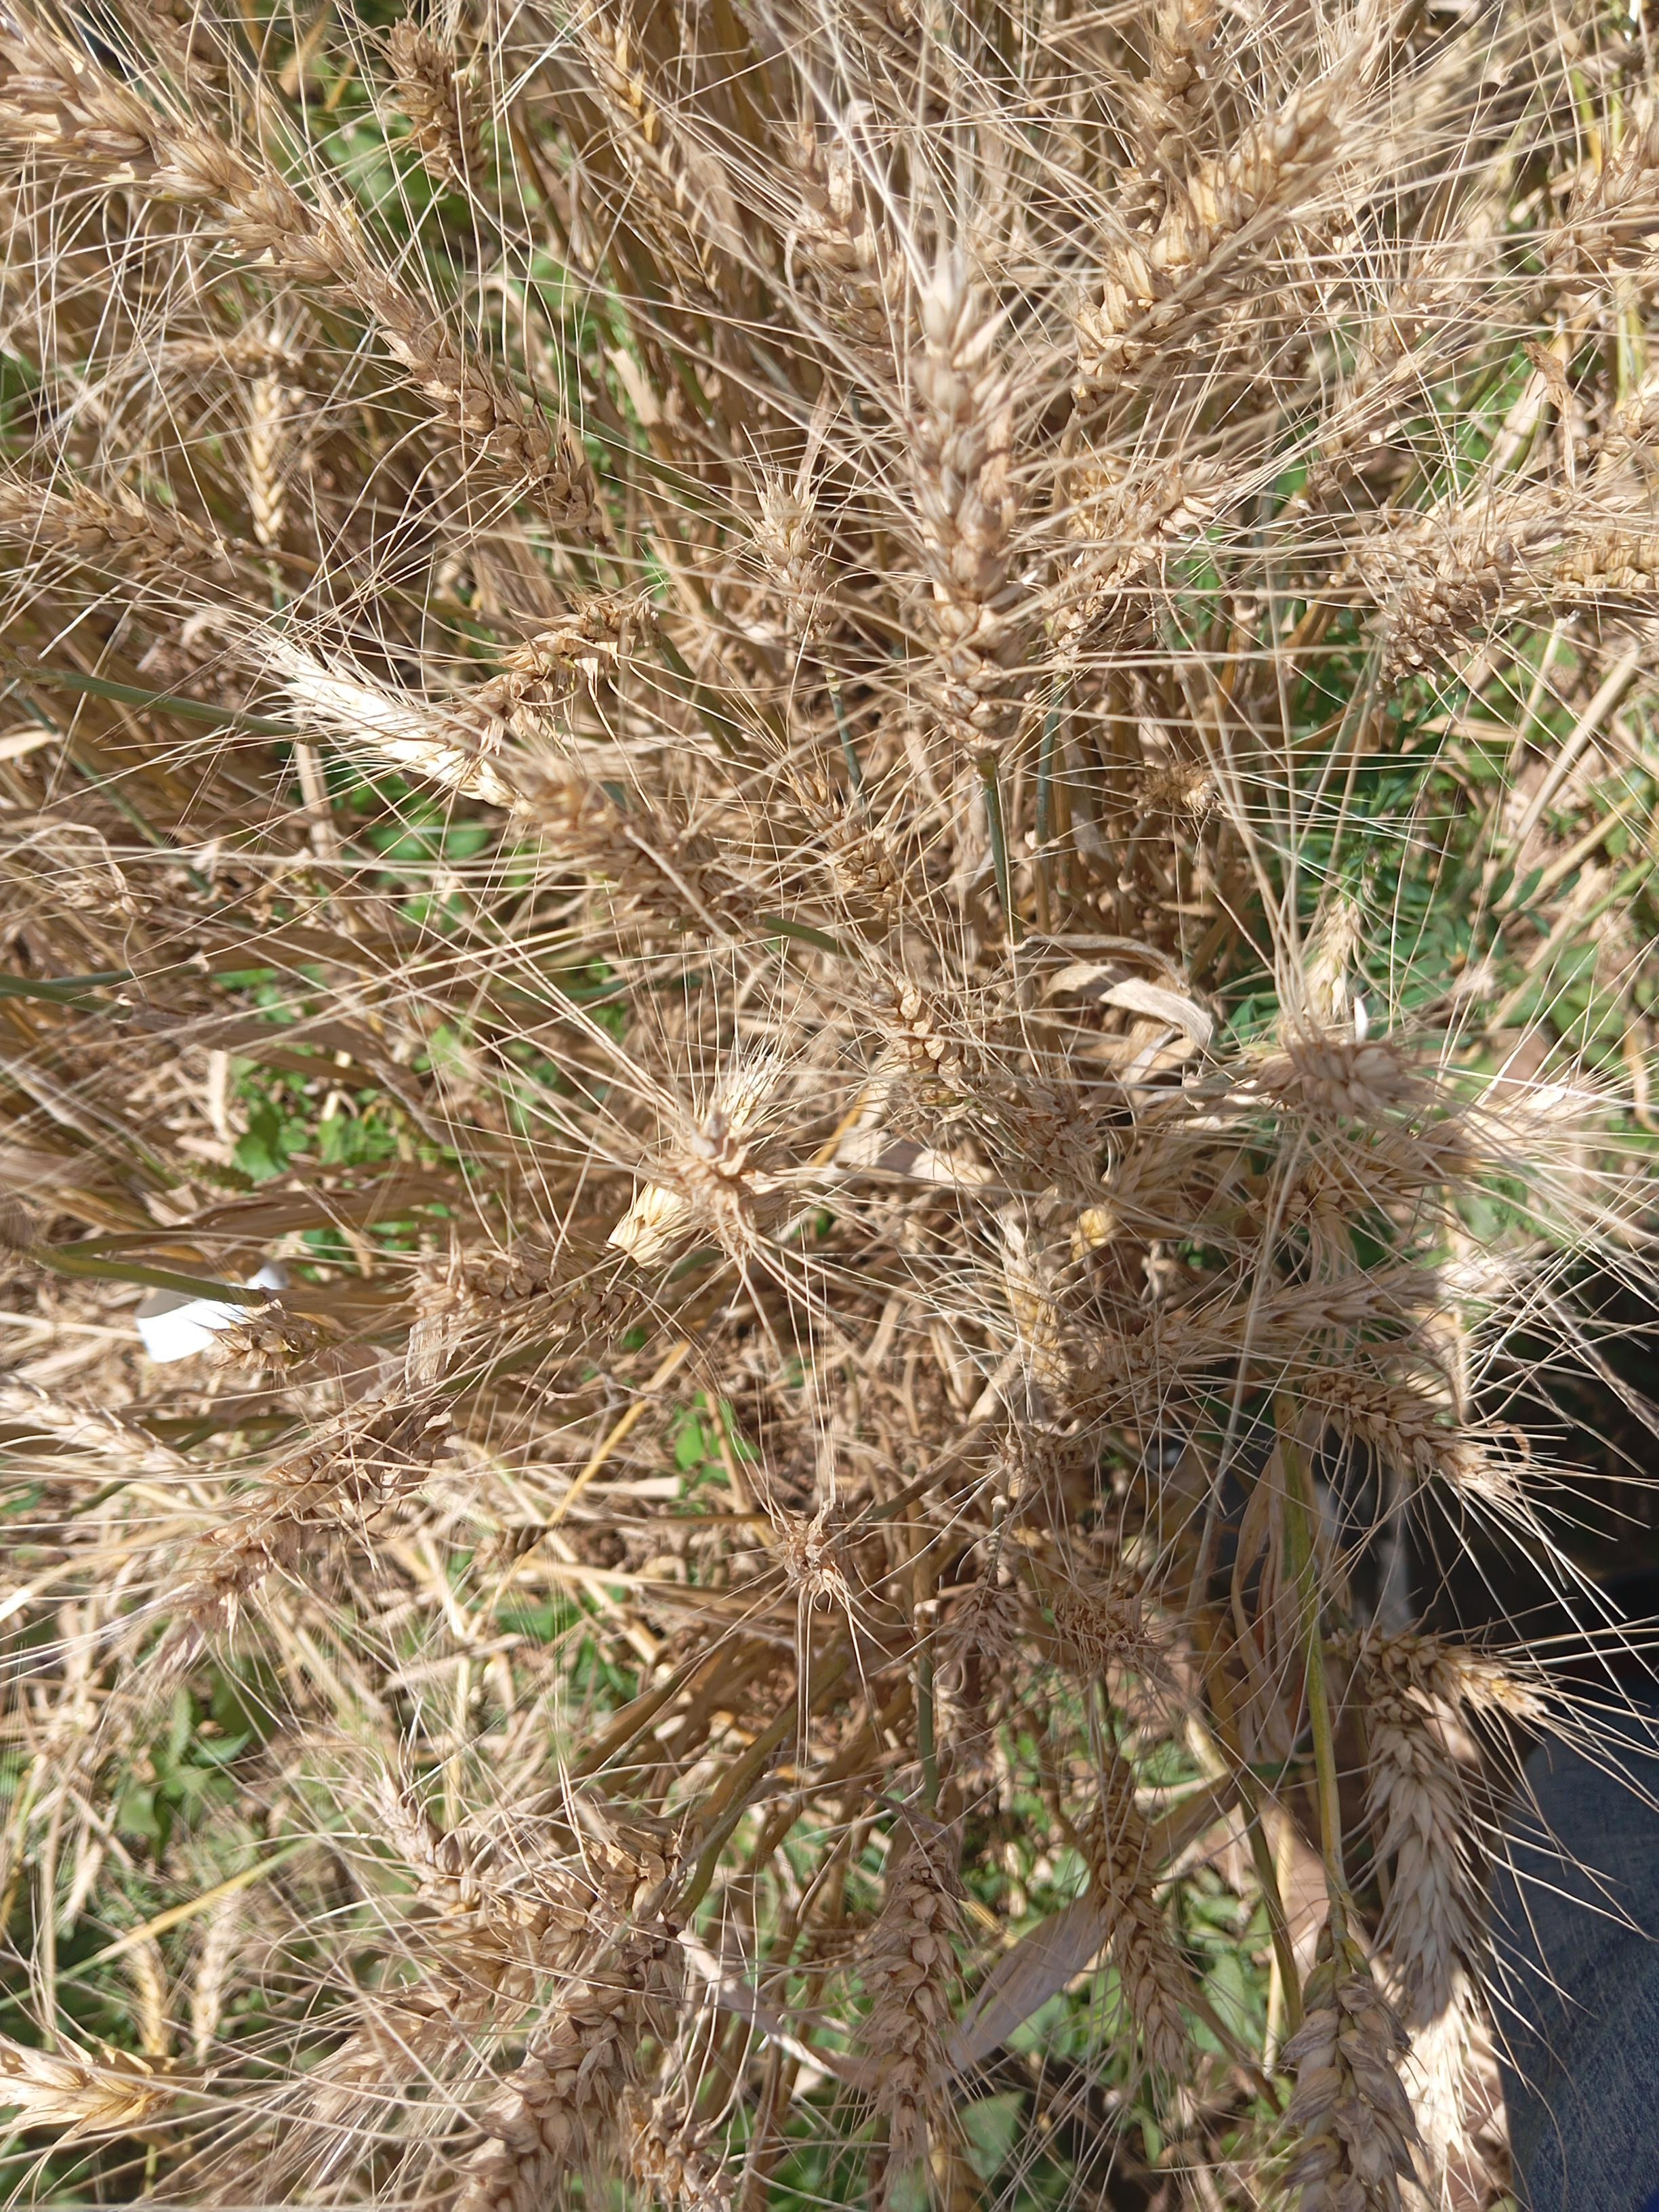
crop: wheat
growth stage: maturity
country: Kenya
